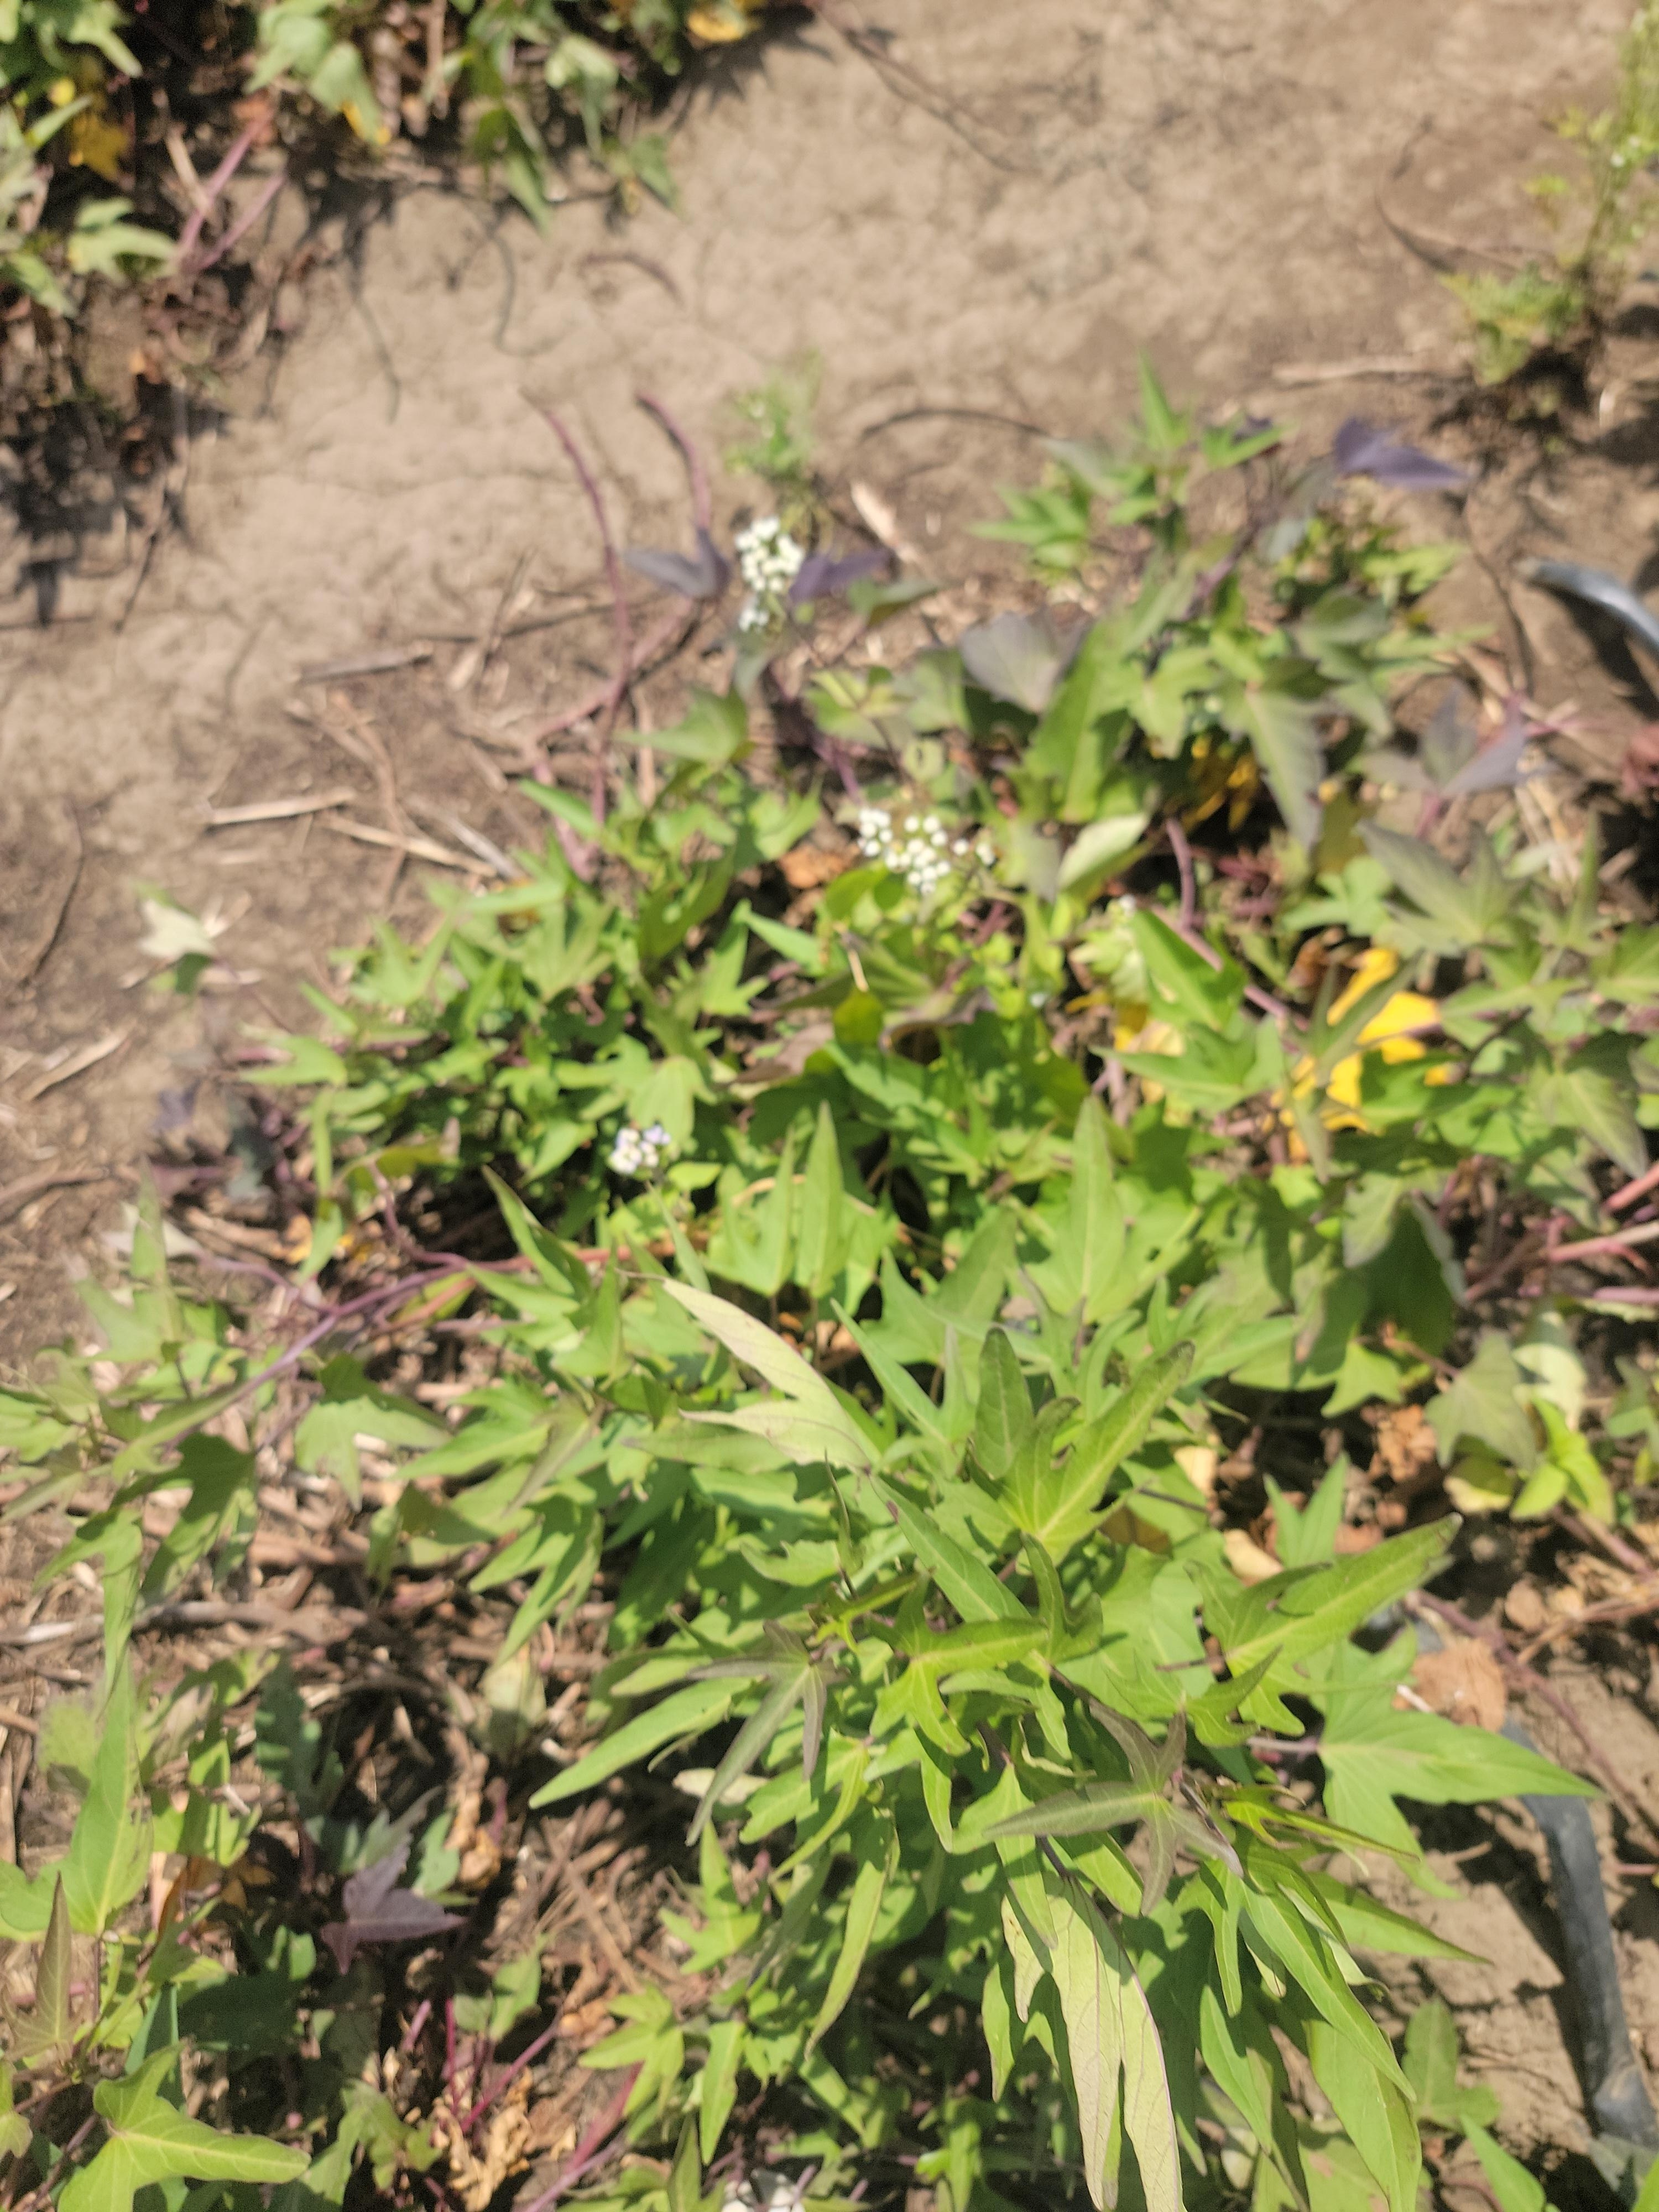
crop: sweet potato
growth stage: flowering
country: Tanzania
